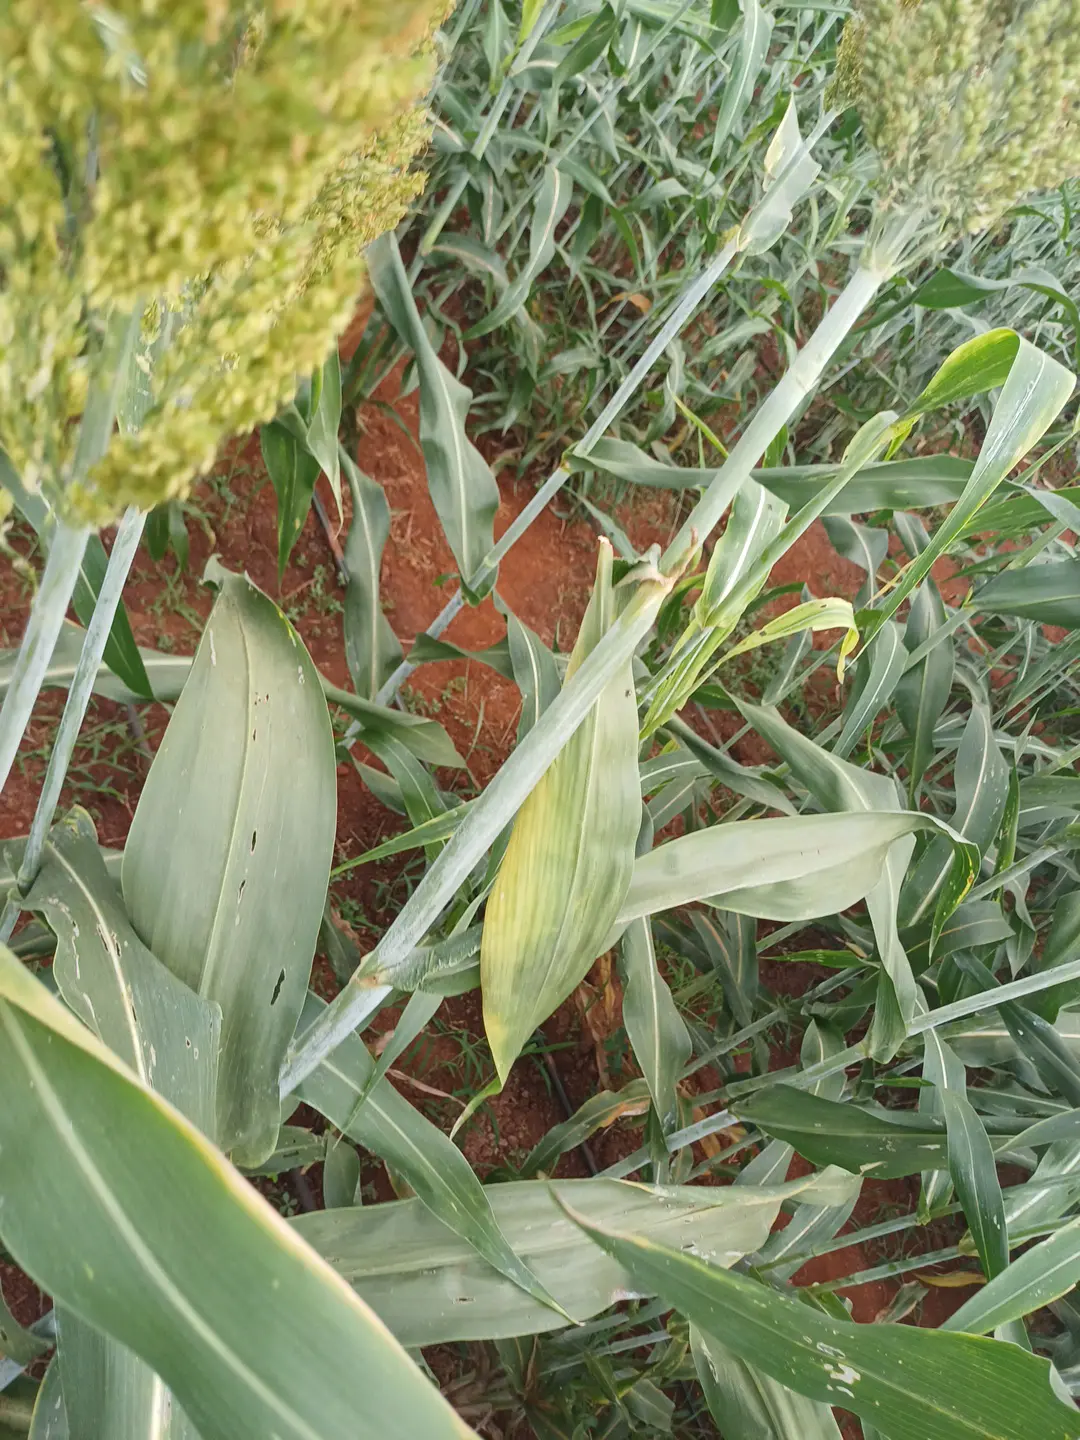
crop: sorghum
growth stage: filling grain
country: Kenya
